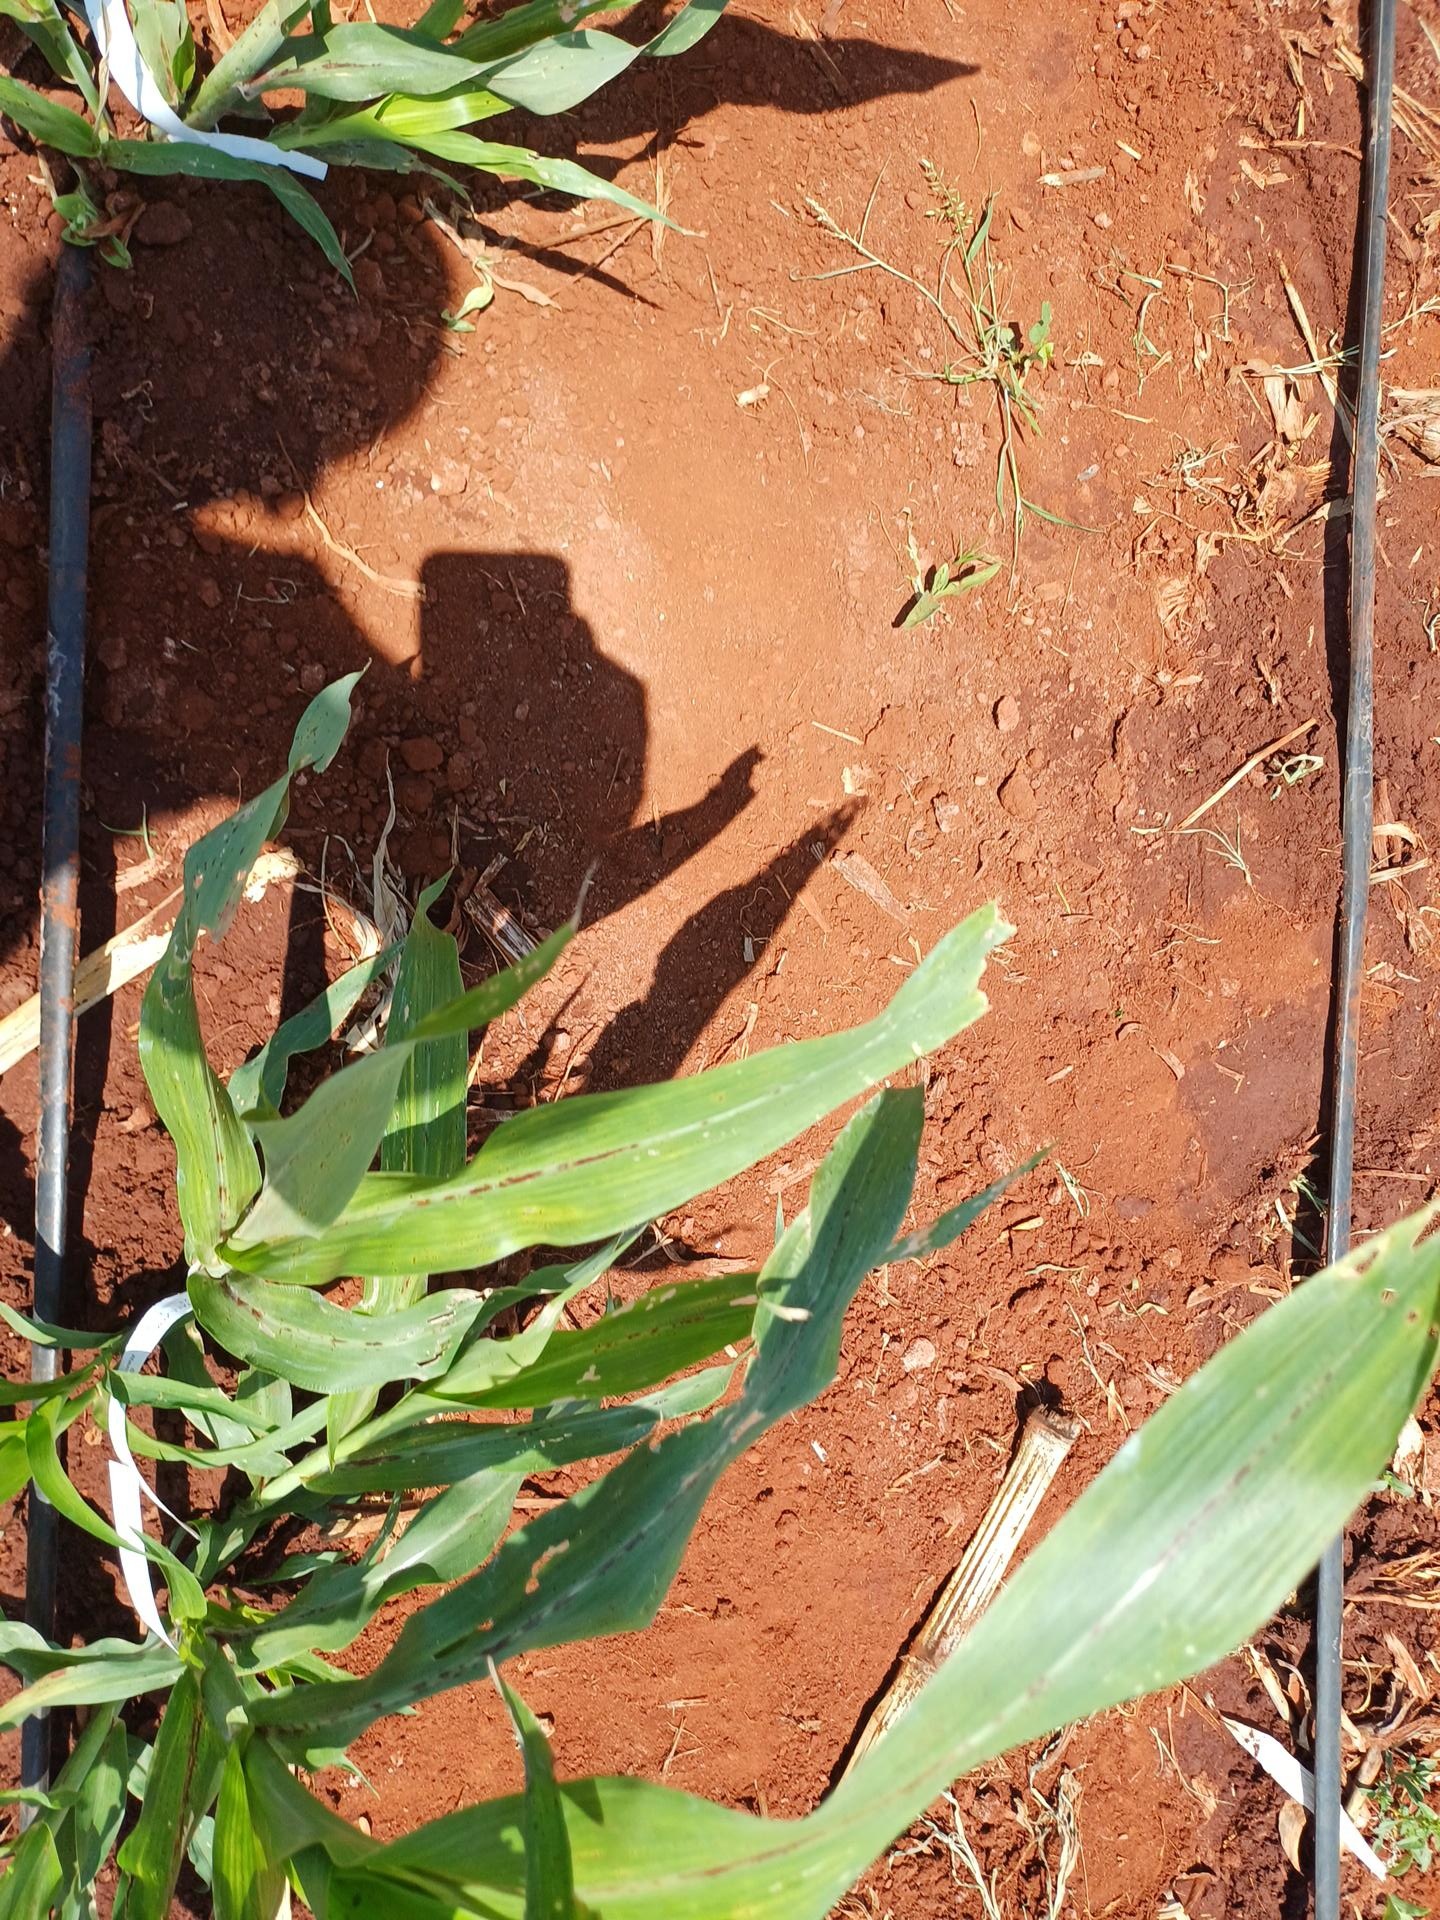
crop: sorghum
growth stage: vegetative
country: Kenya
